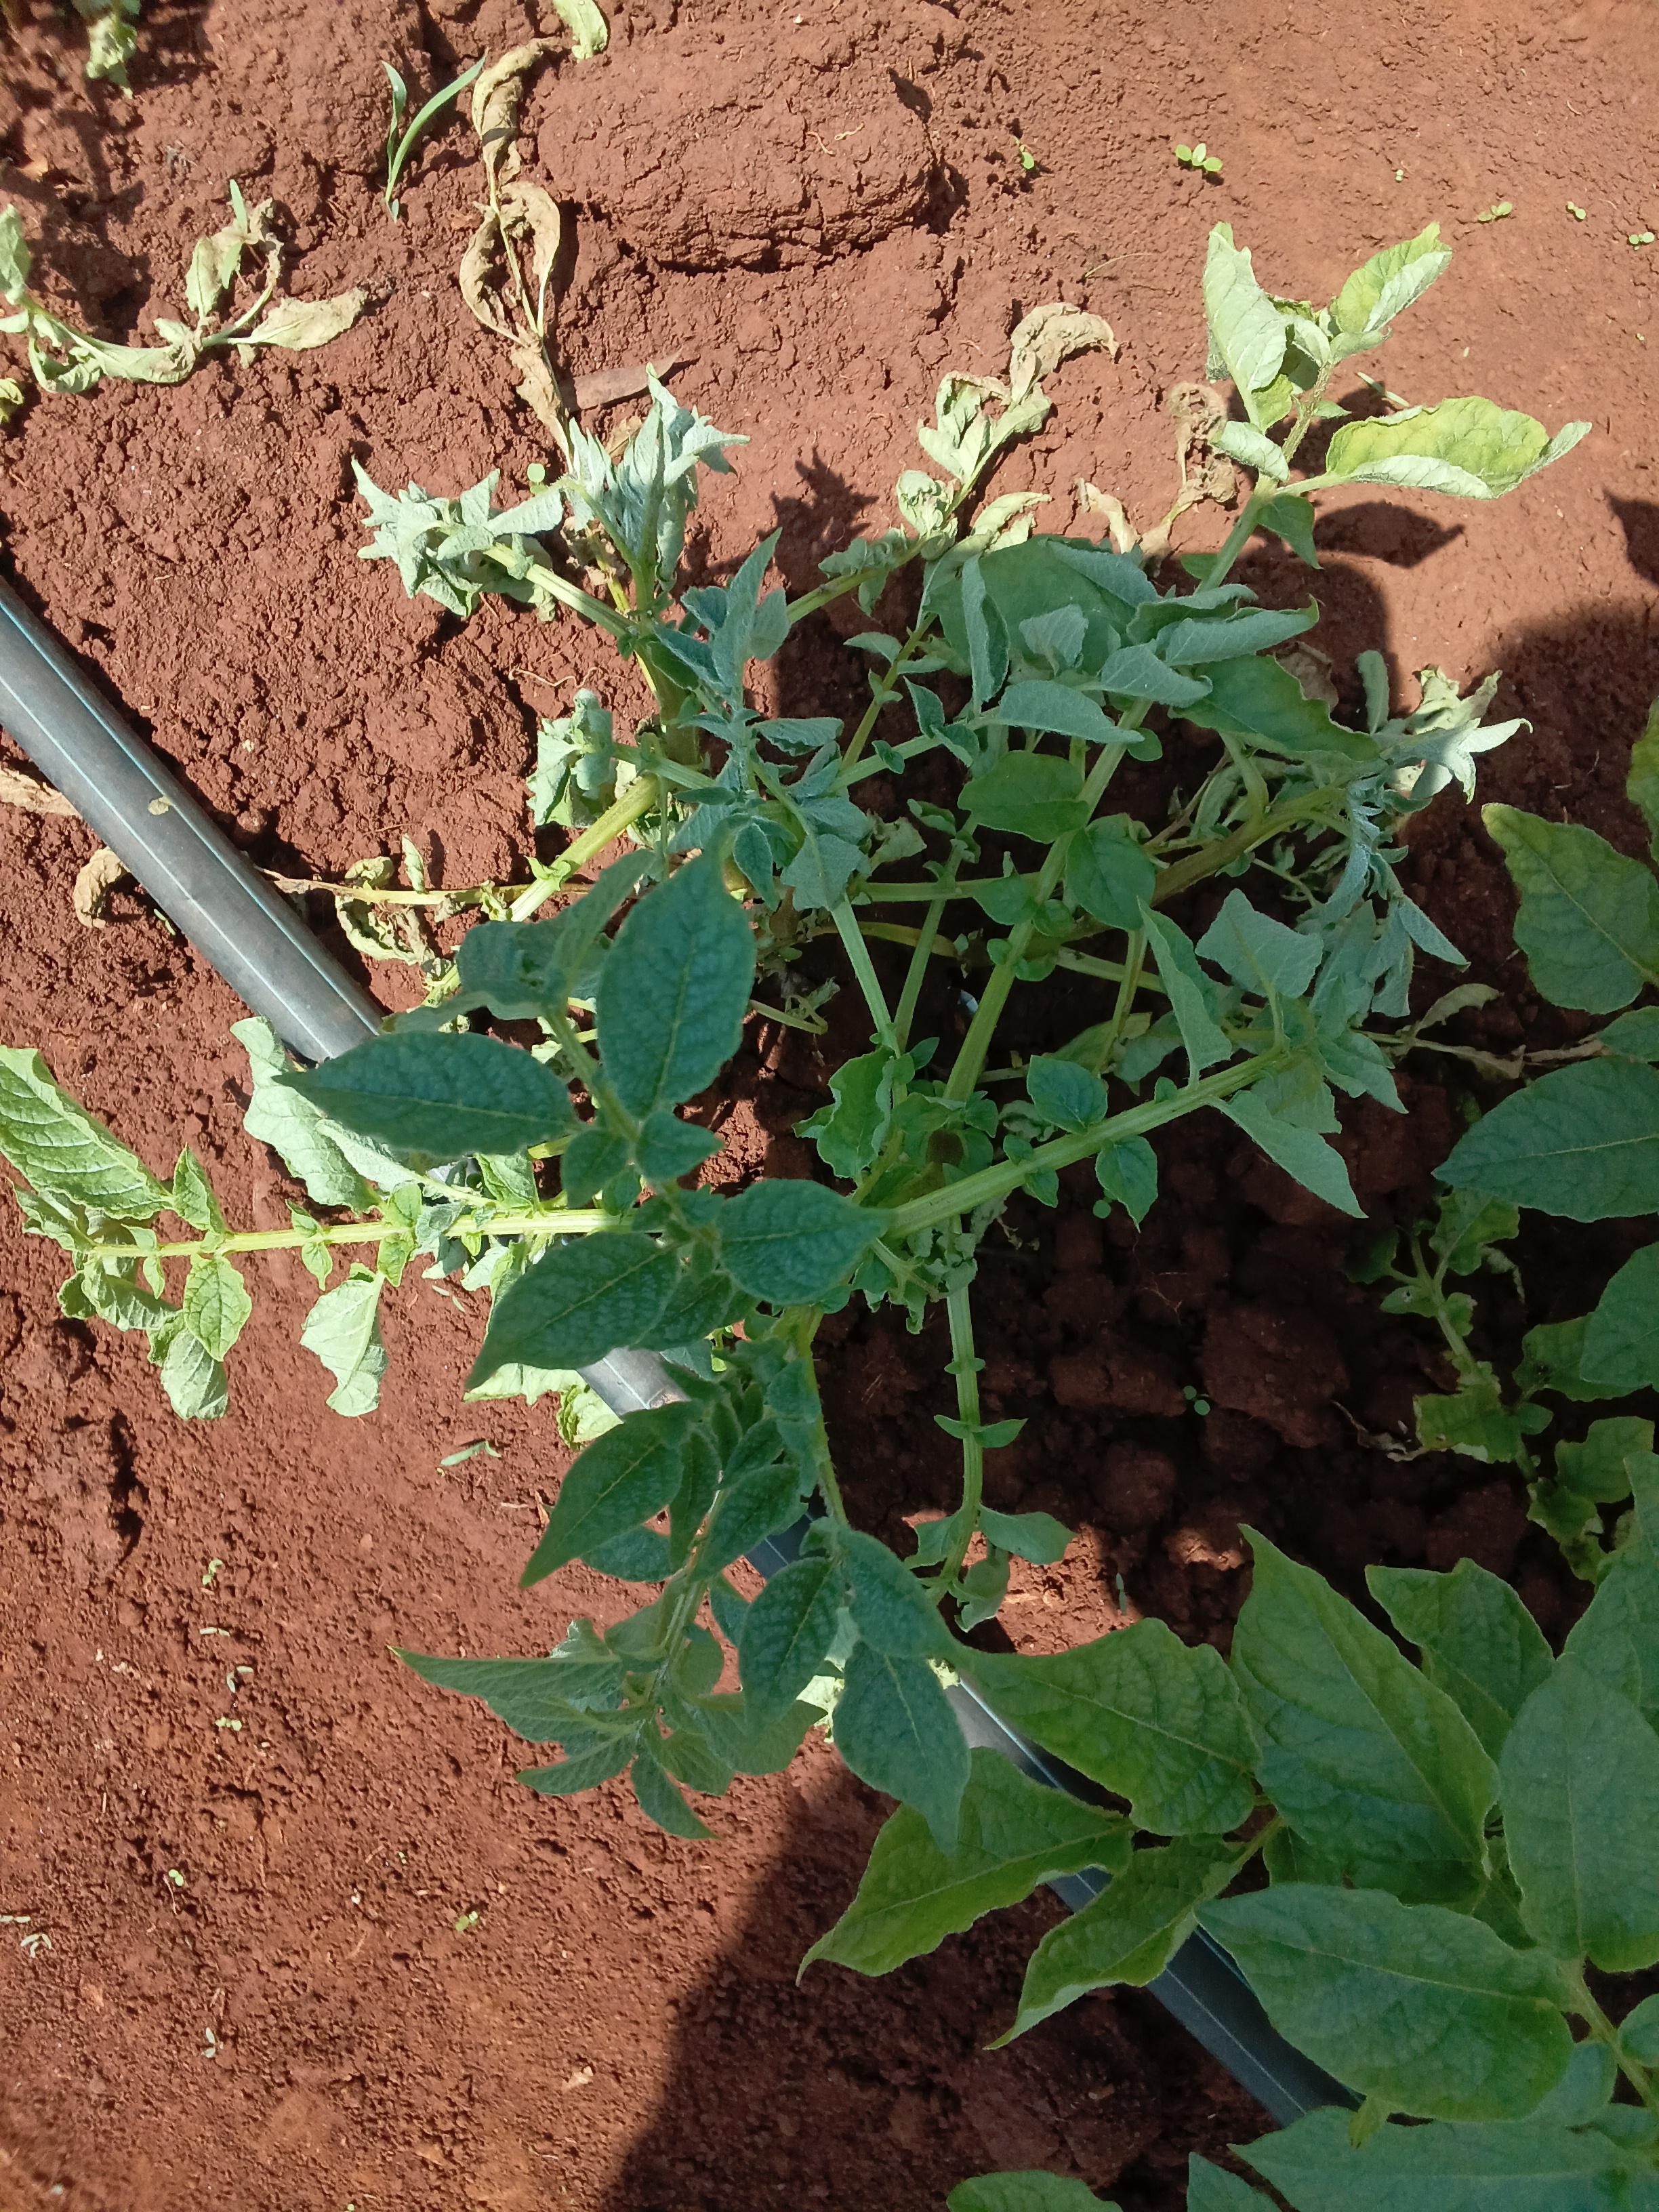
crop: potato
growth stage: vegetative
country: Kenya
